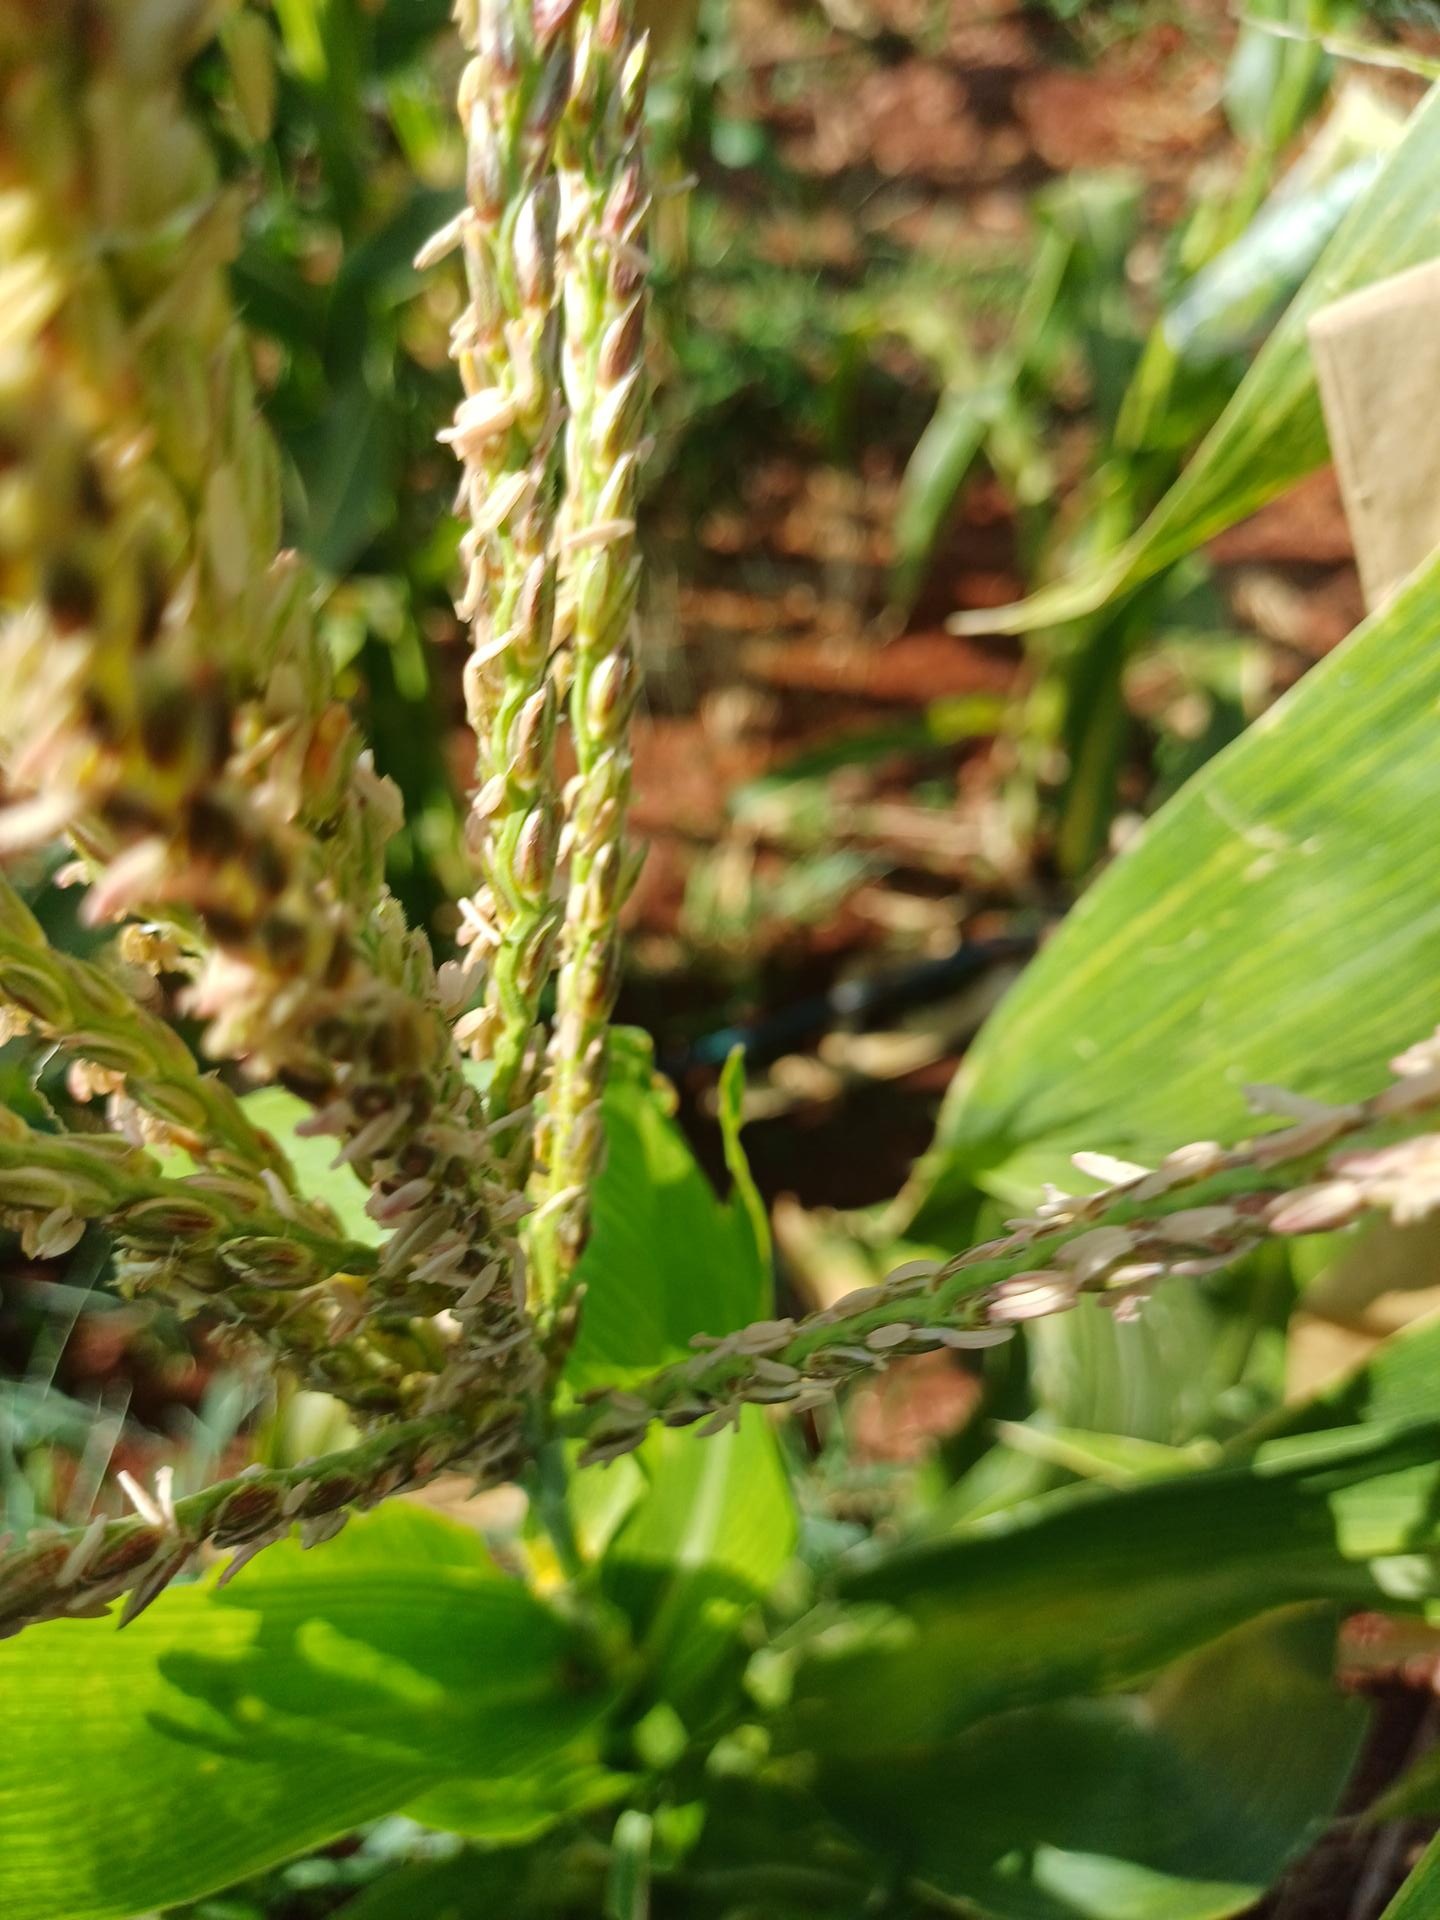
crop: maize
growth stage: flowering
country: Kenya
